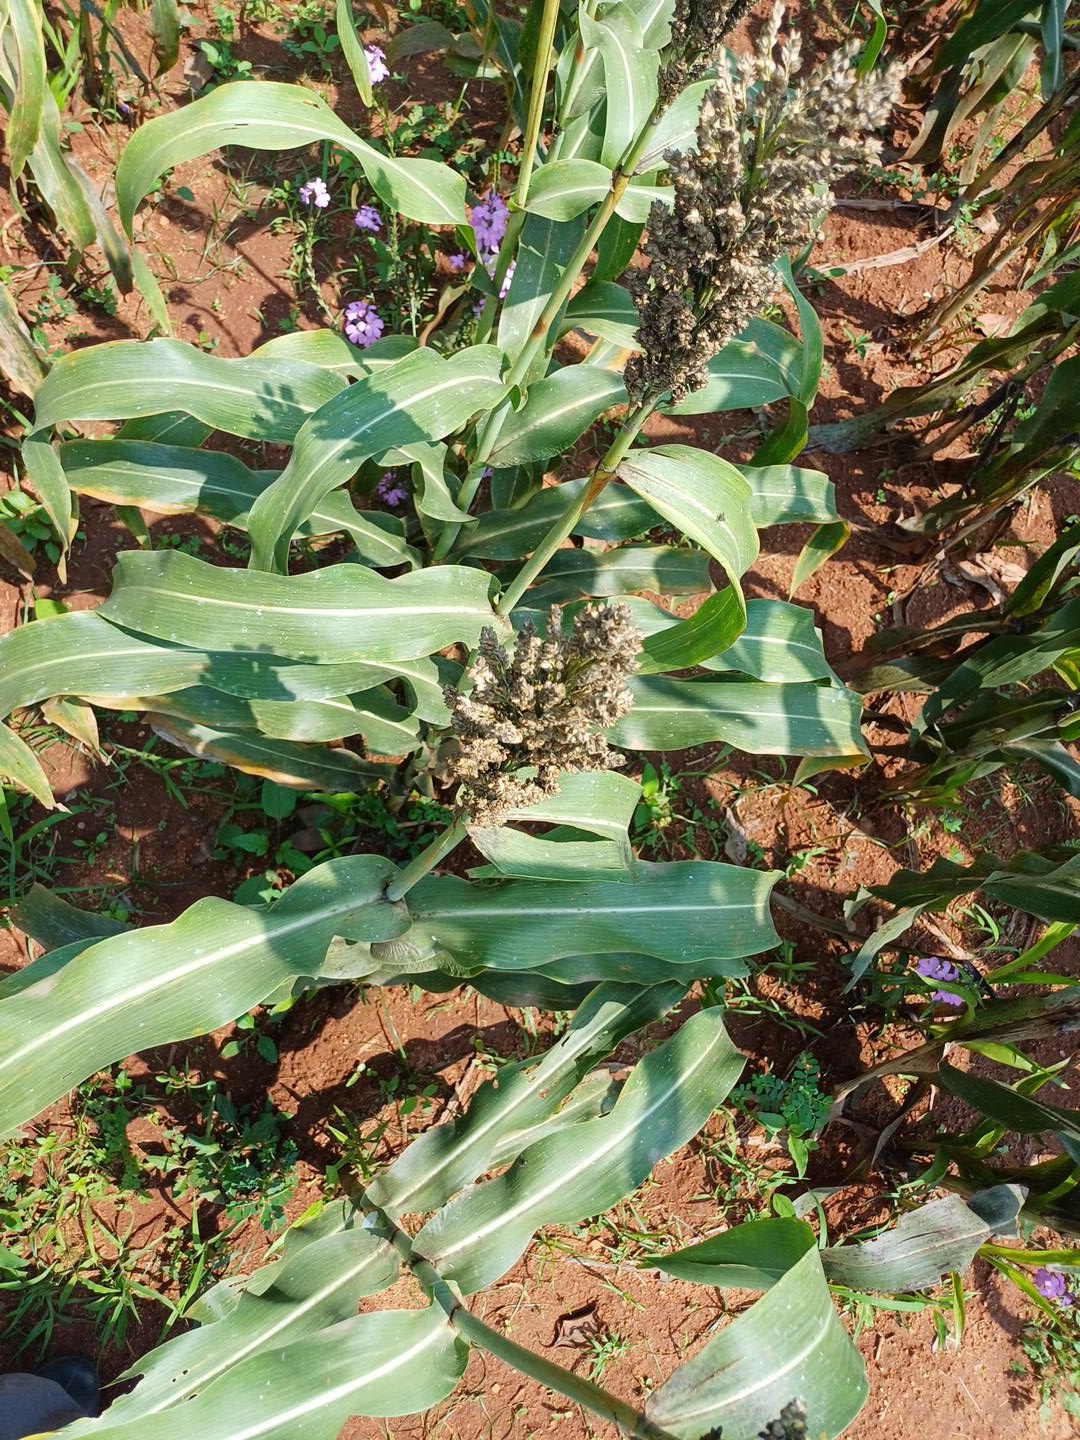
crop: sorghum
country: Kenya
